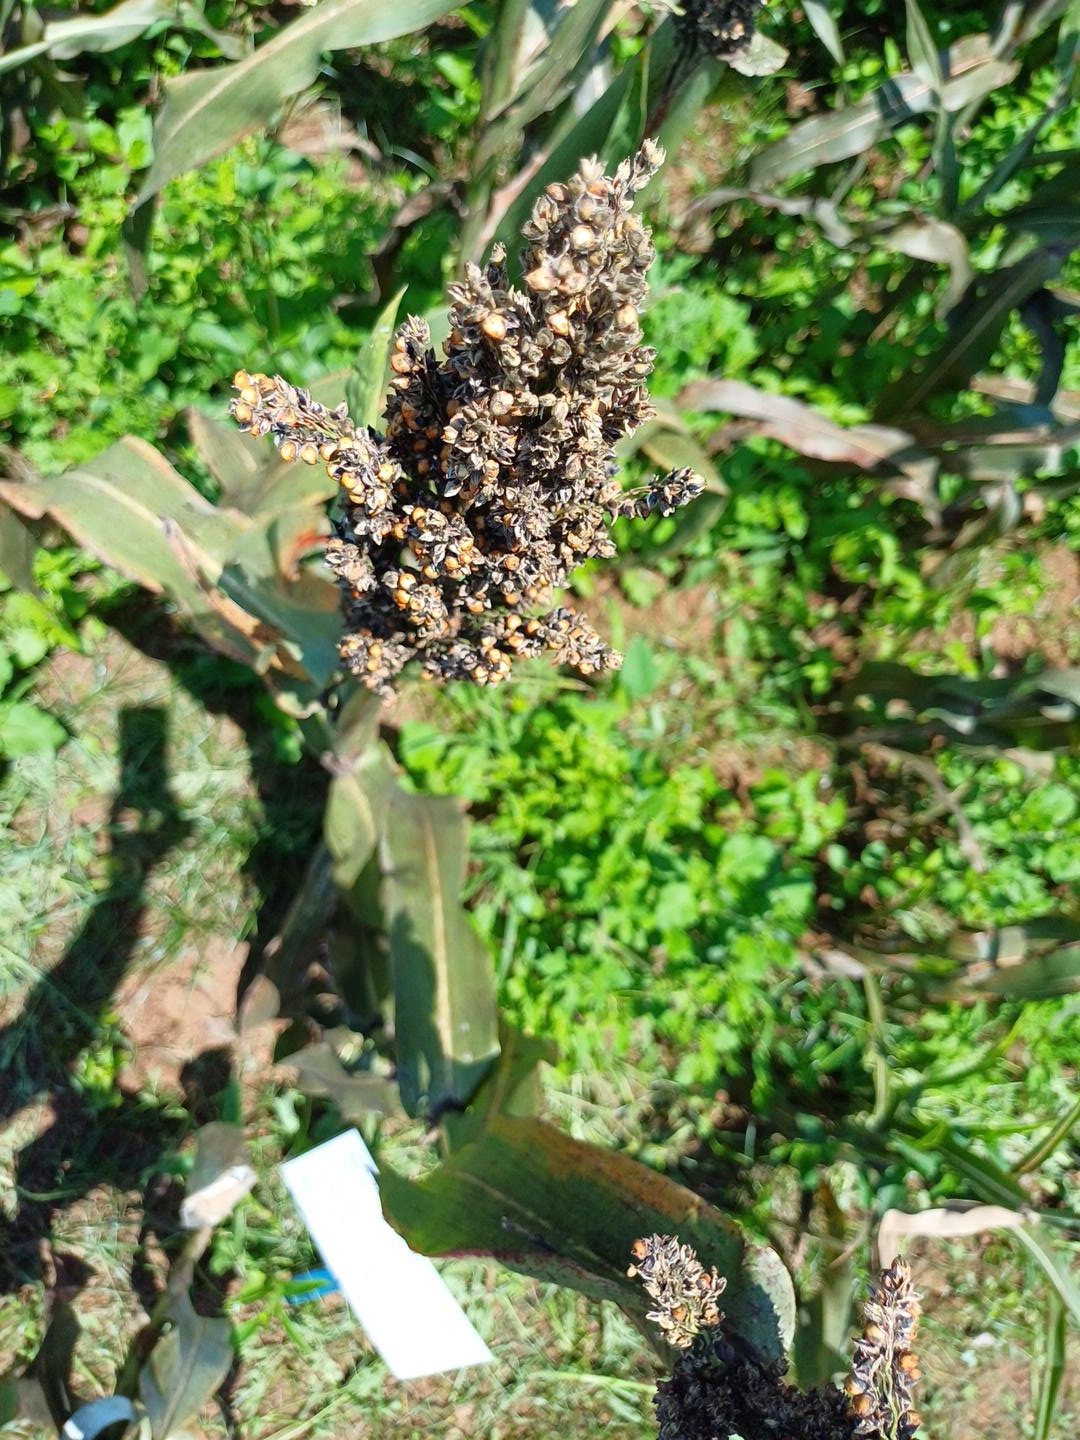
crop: sorghum
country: Kenya
